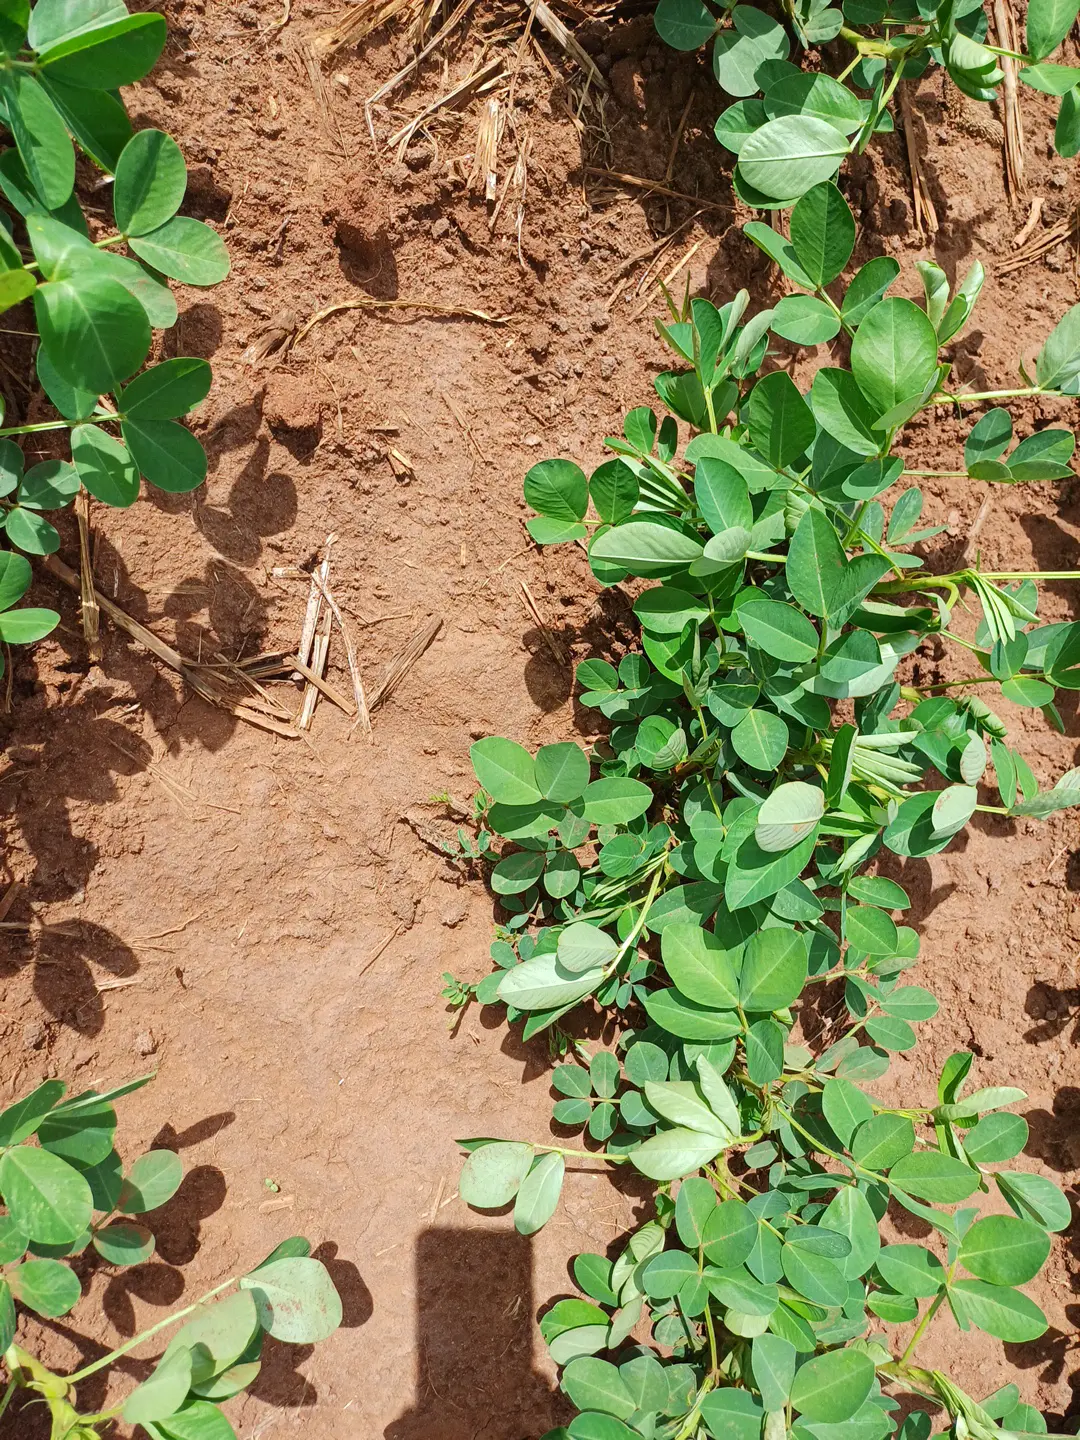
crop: groundnut
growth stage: flowering
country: Kenya
